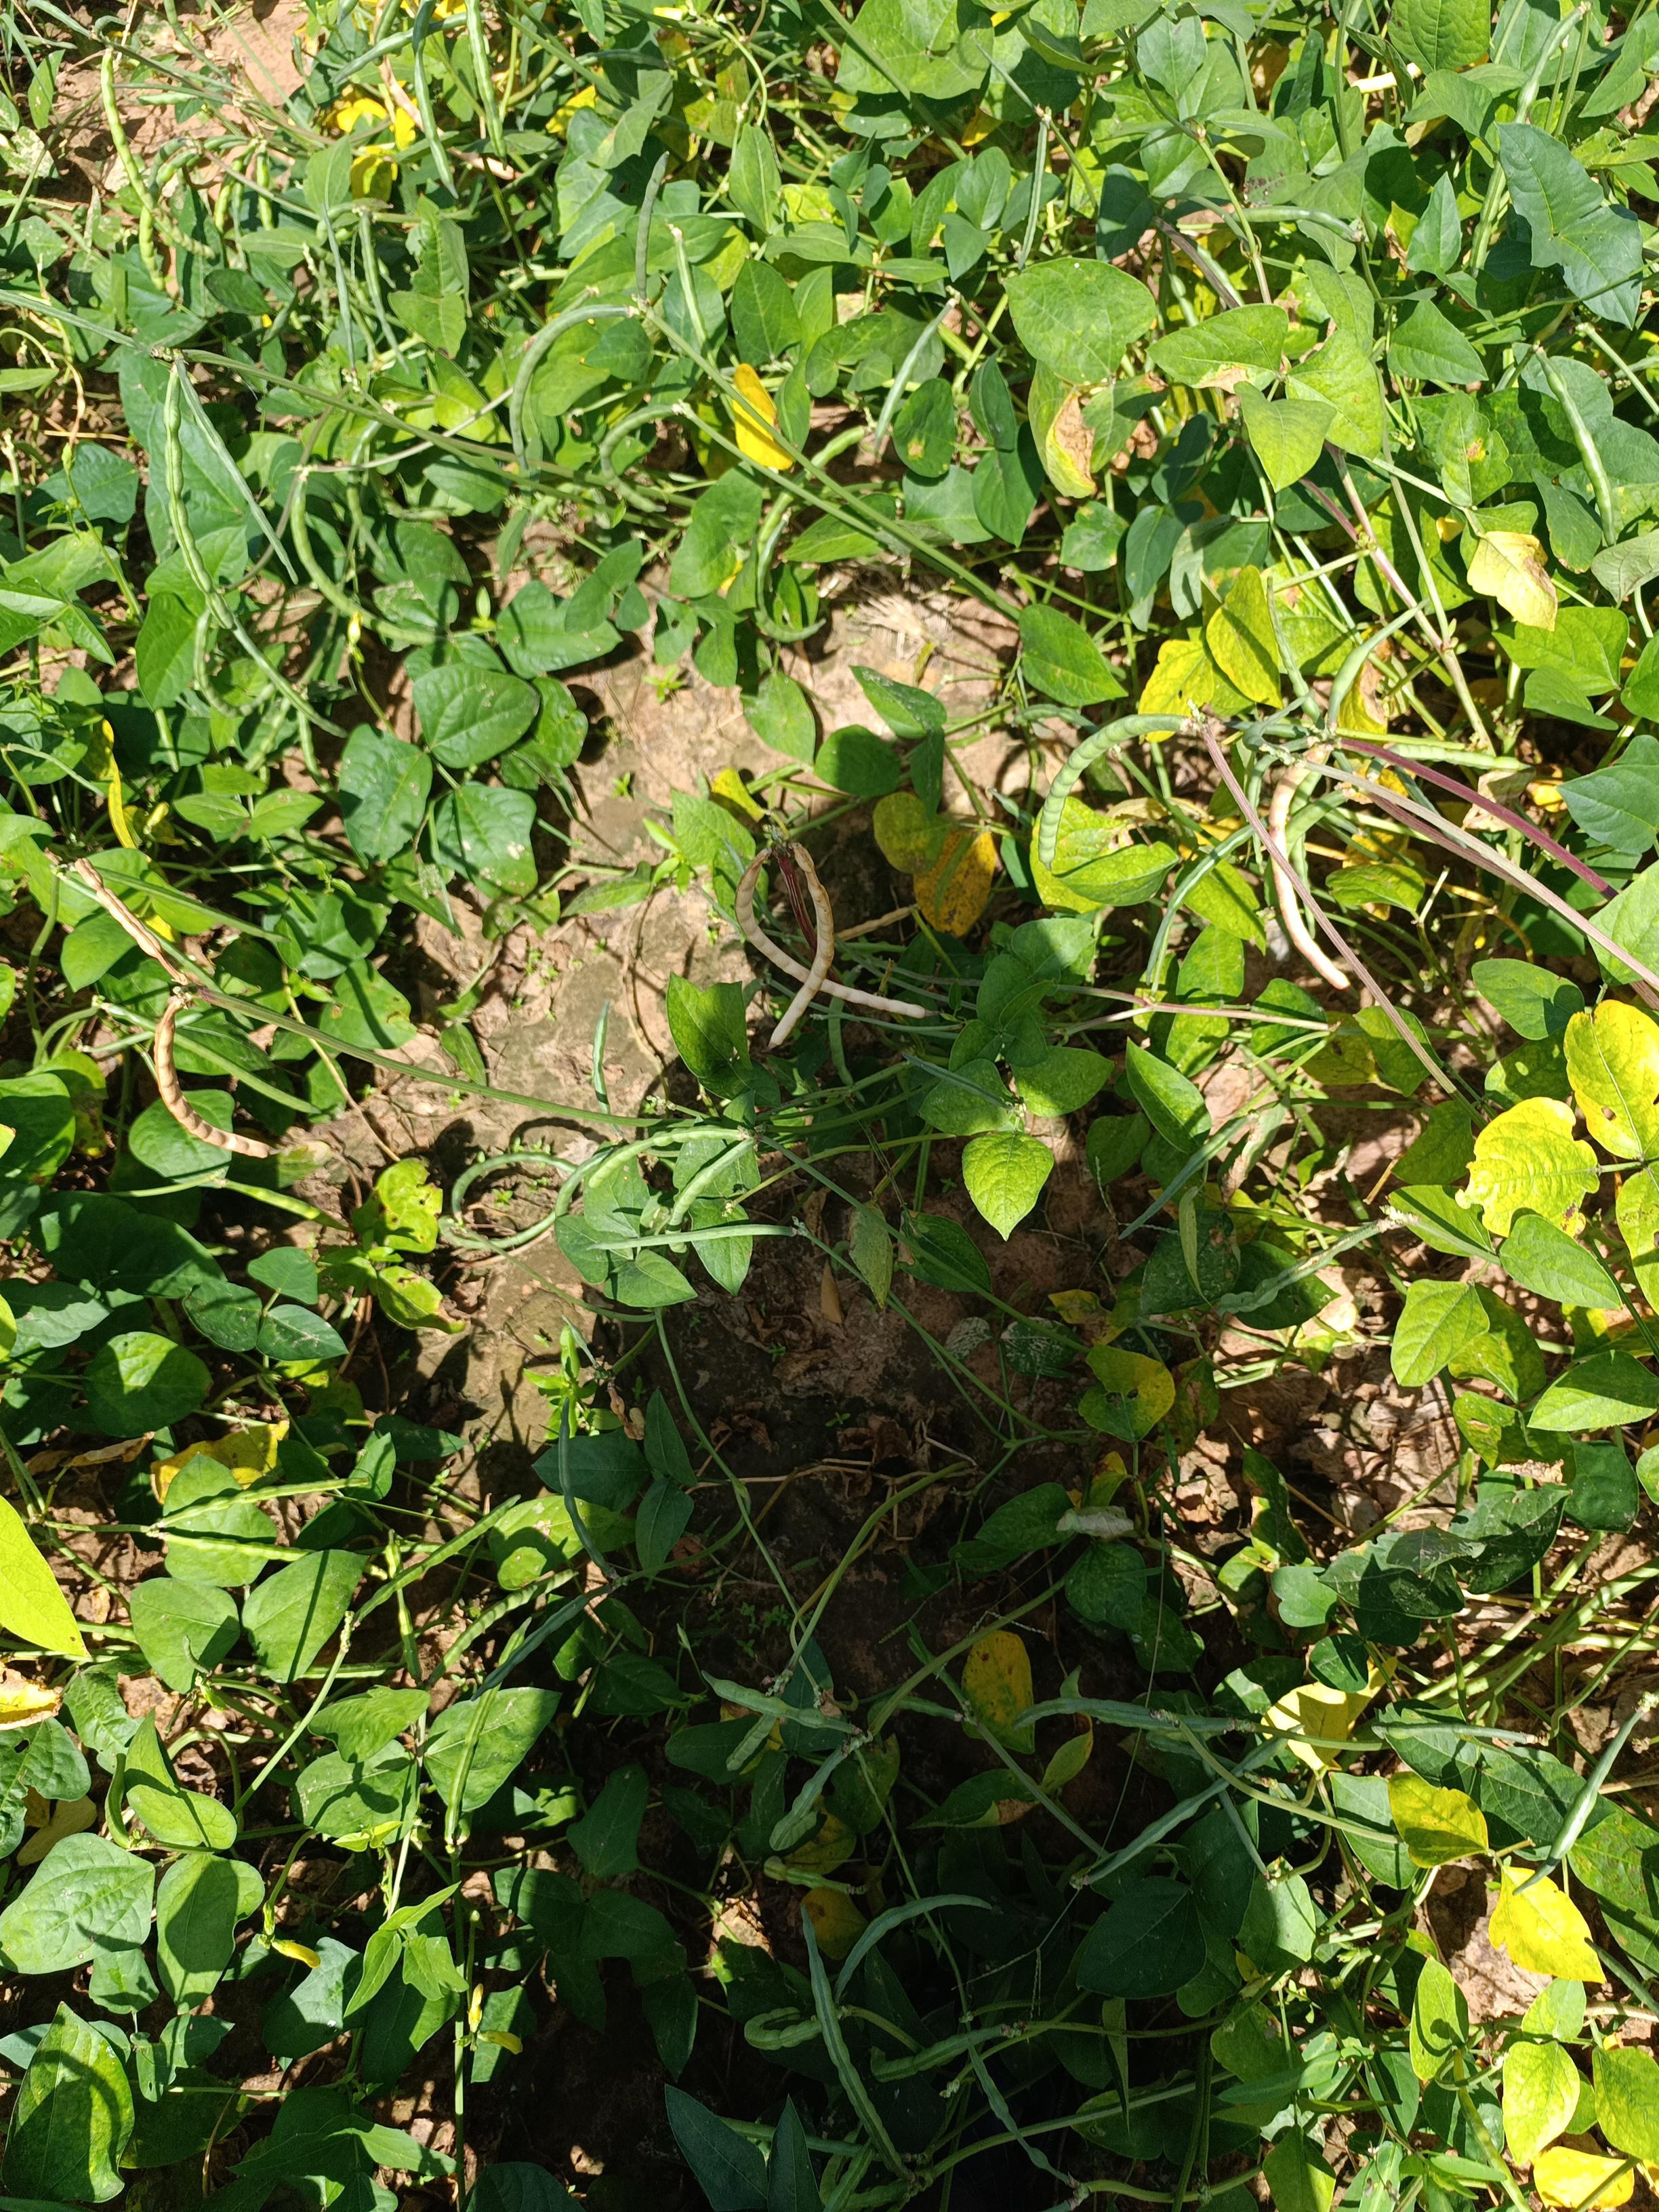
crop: cowpea
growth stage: maturity
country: Nigeria
